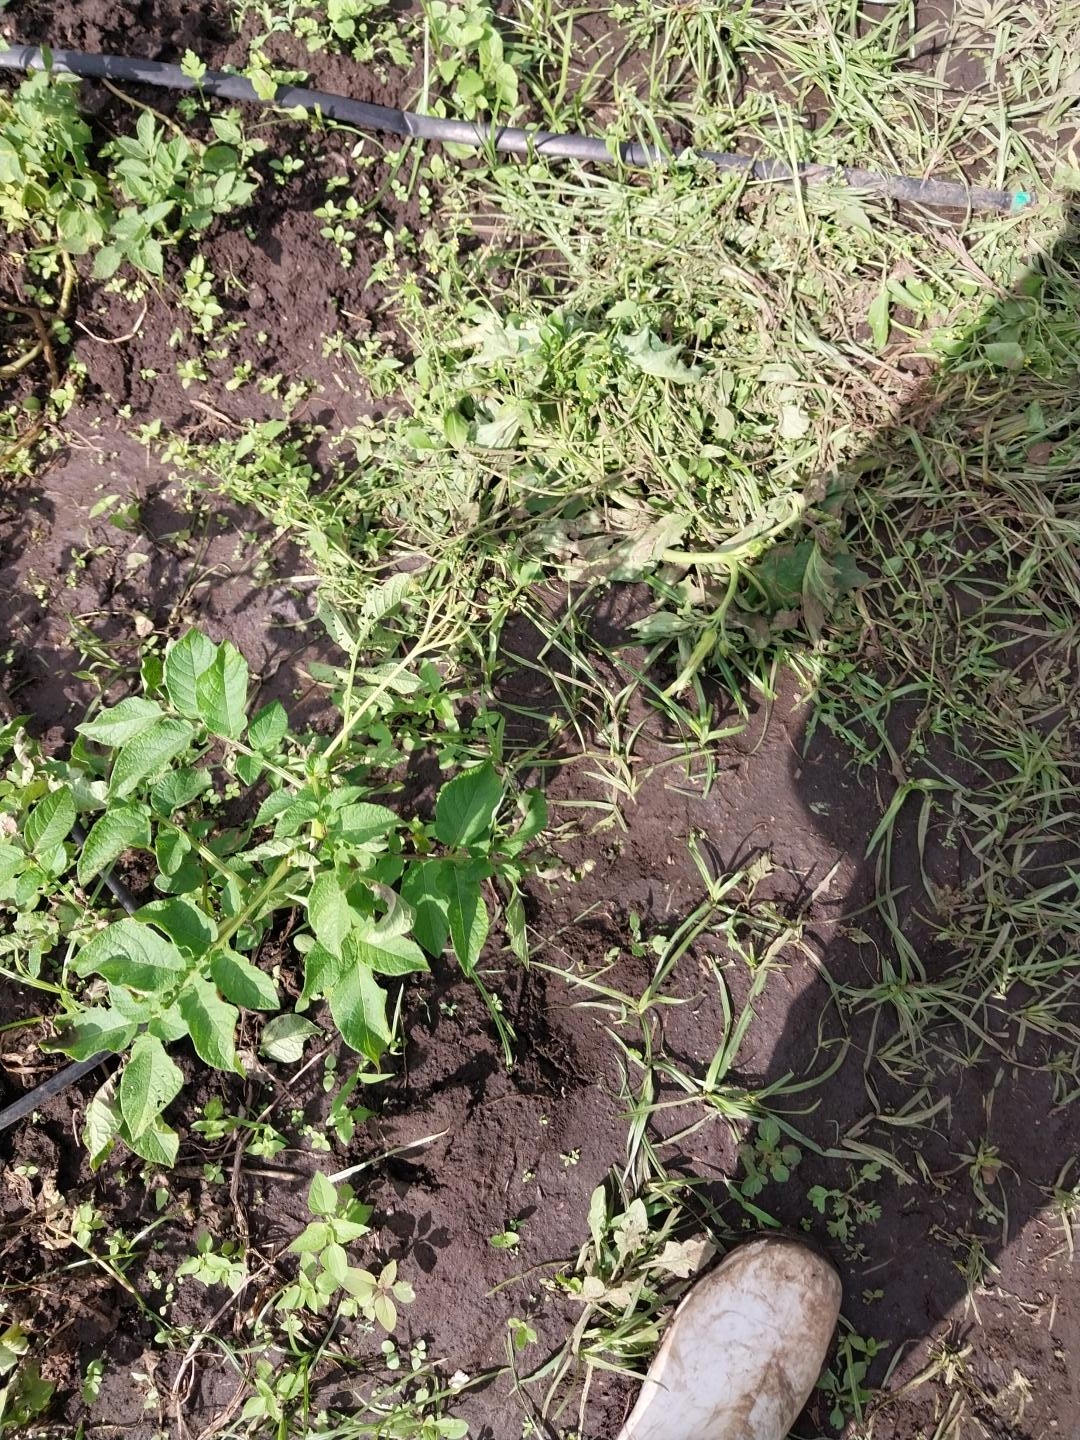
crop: potato
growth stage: flowering
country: Tanzania
